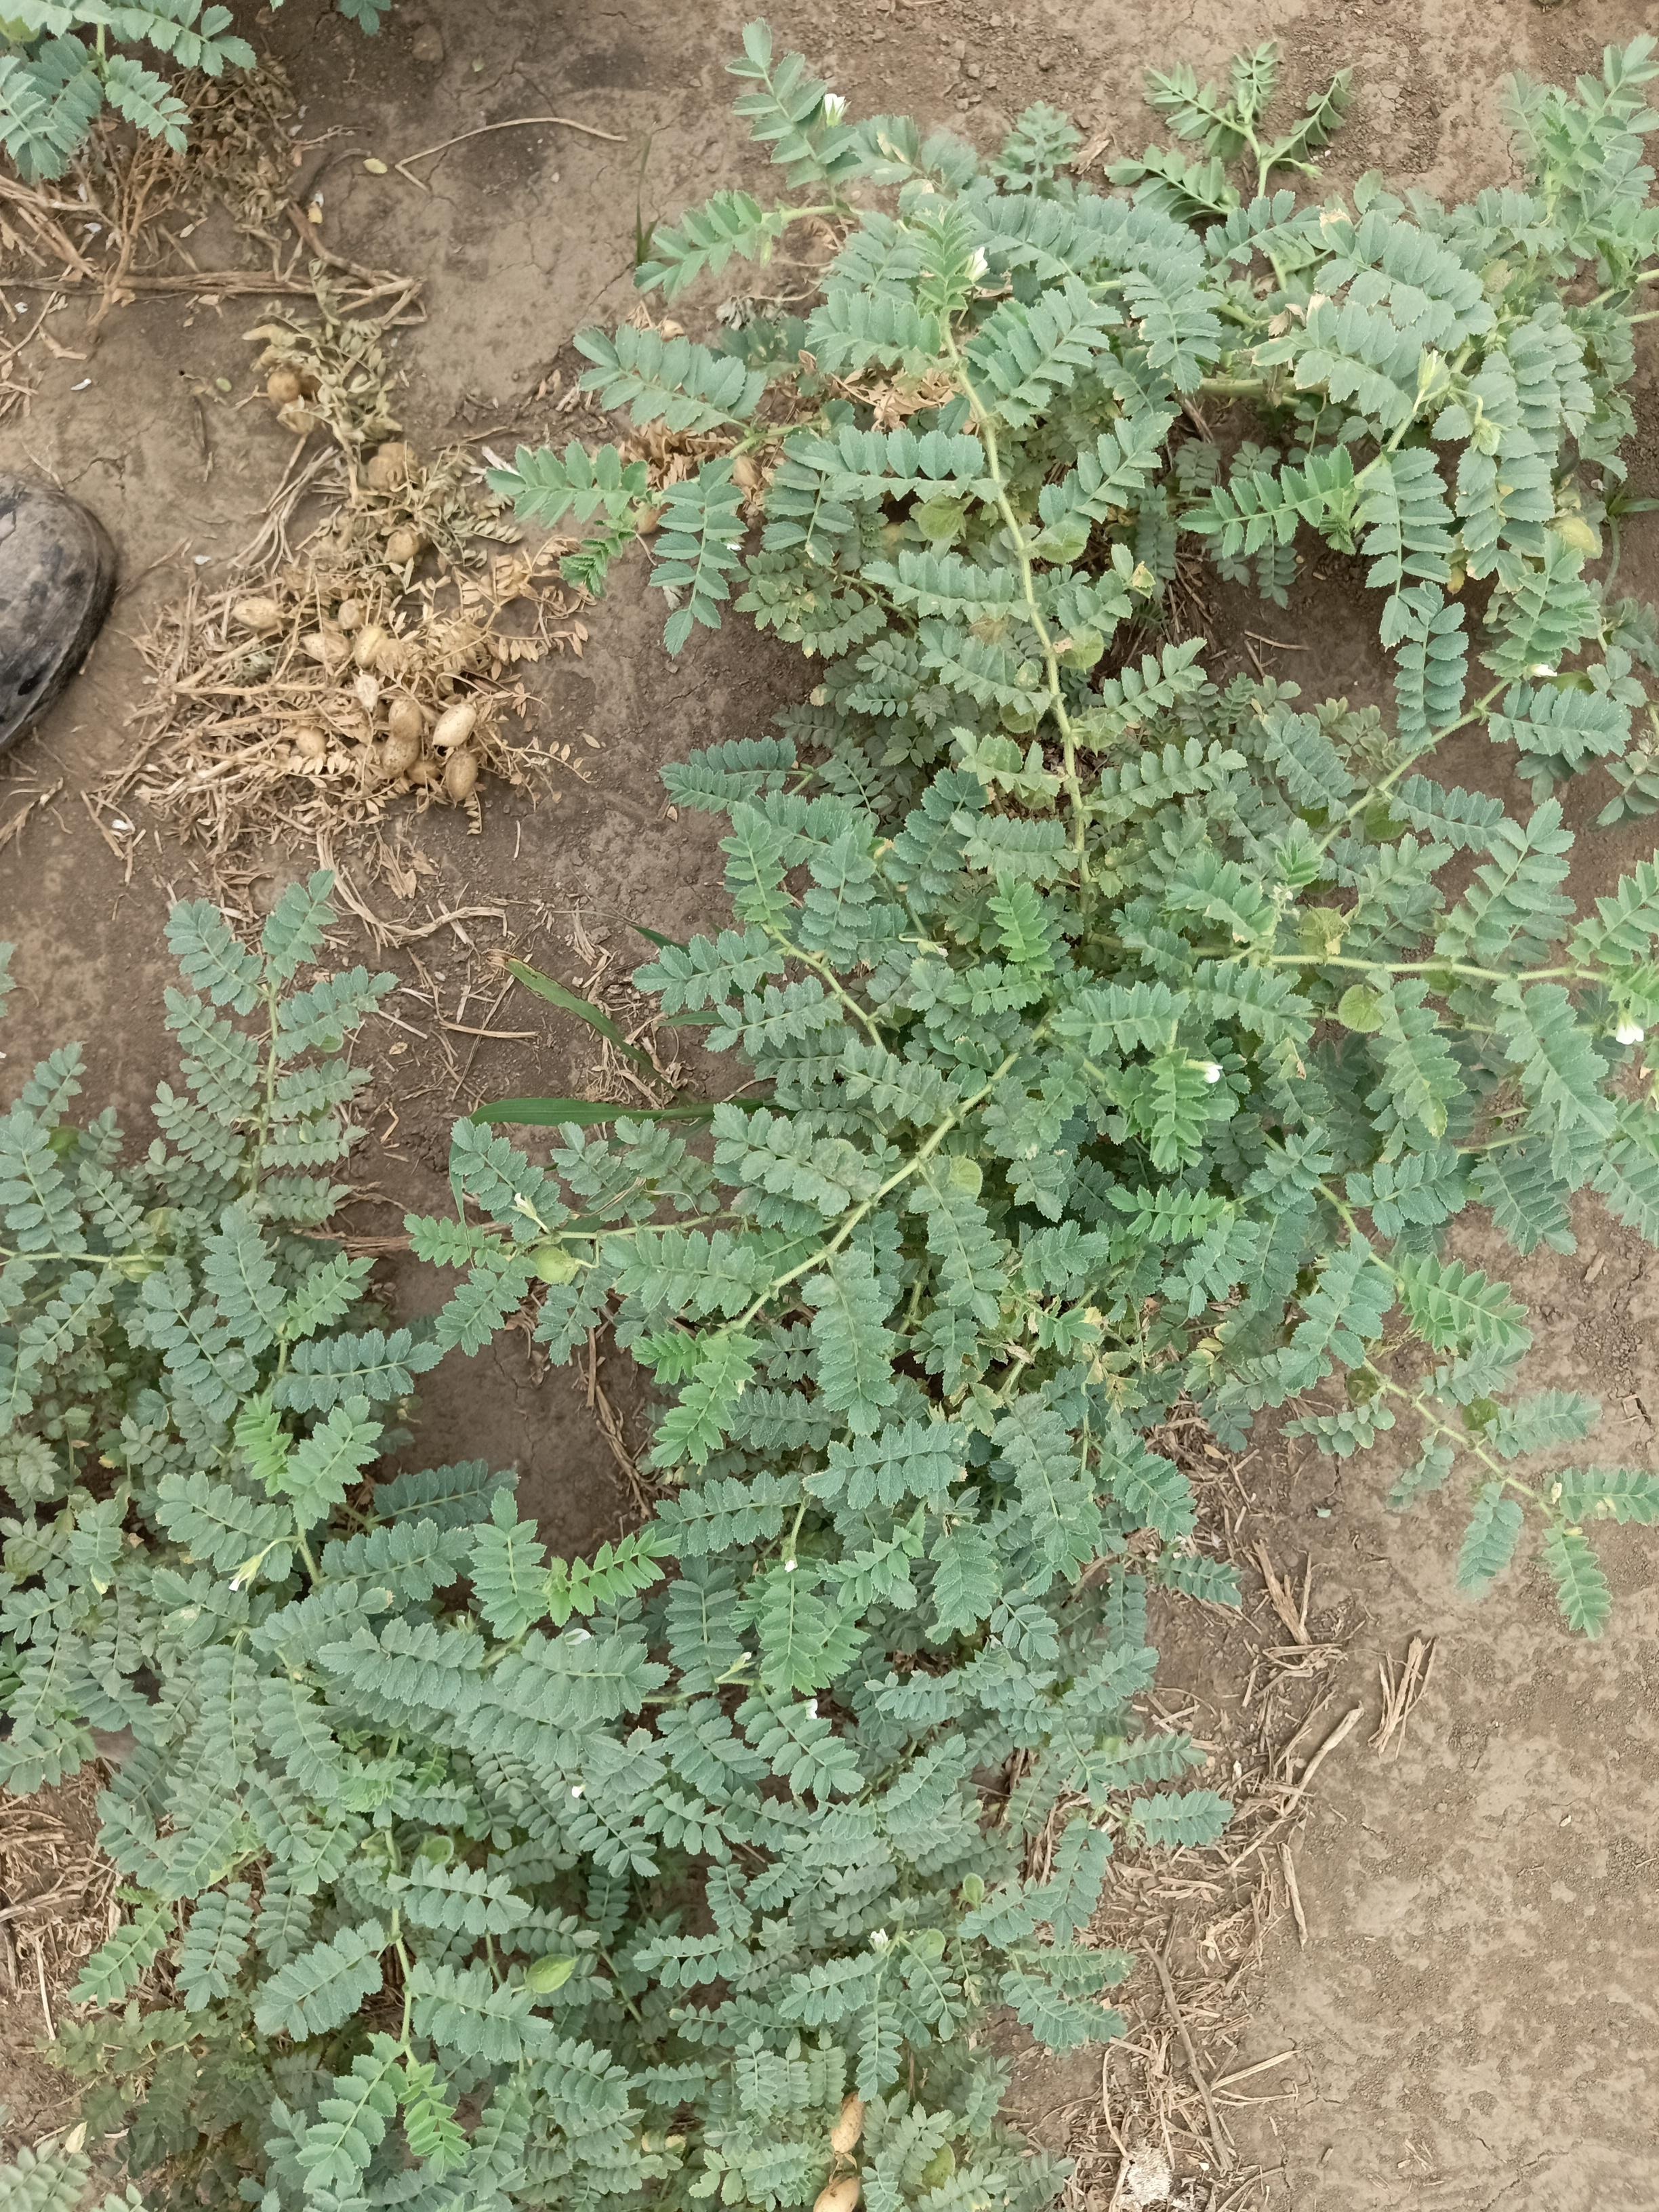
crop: chickpea
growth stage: development pod
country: Tanzania
